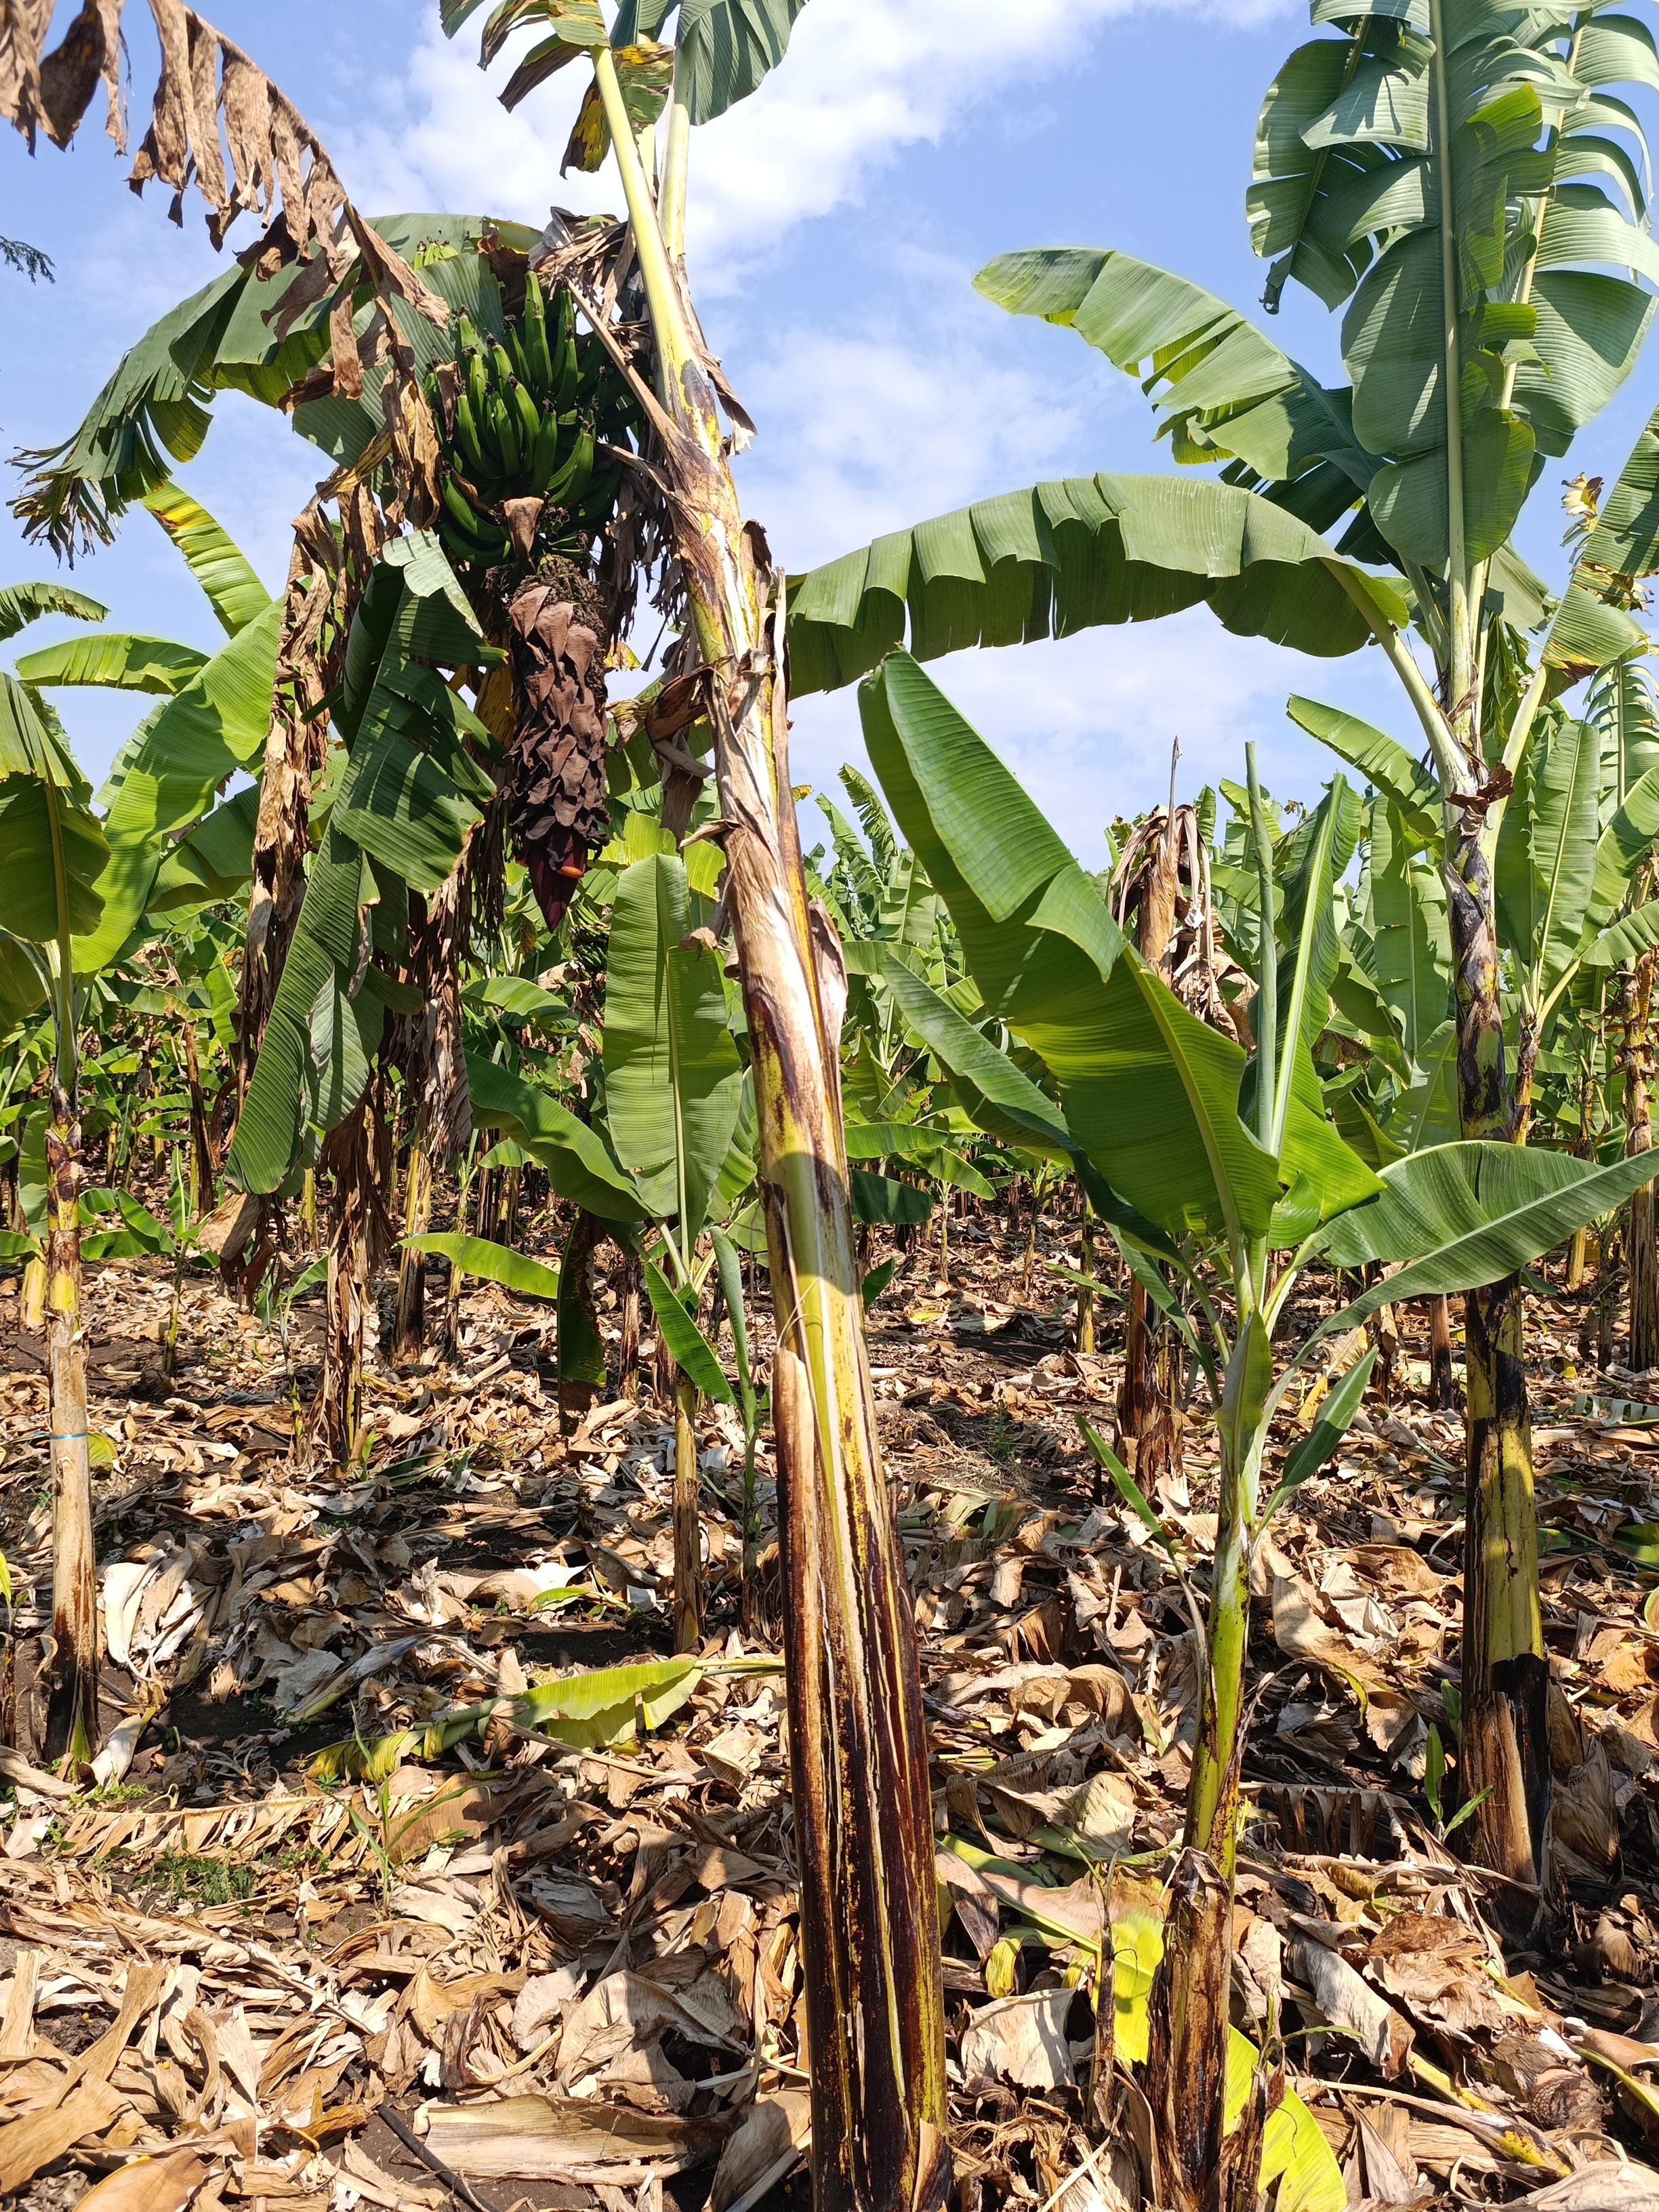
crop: banana
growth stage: development fruit
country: Tanzania
